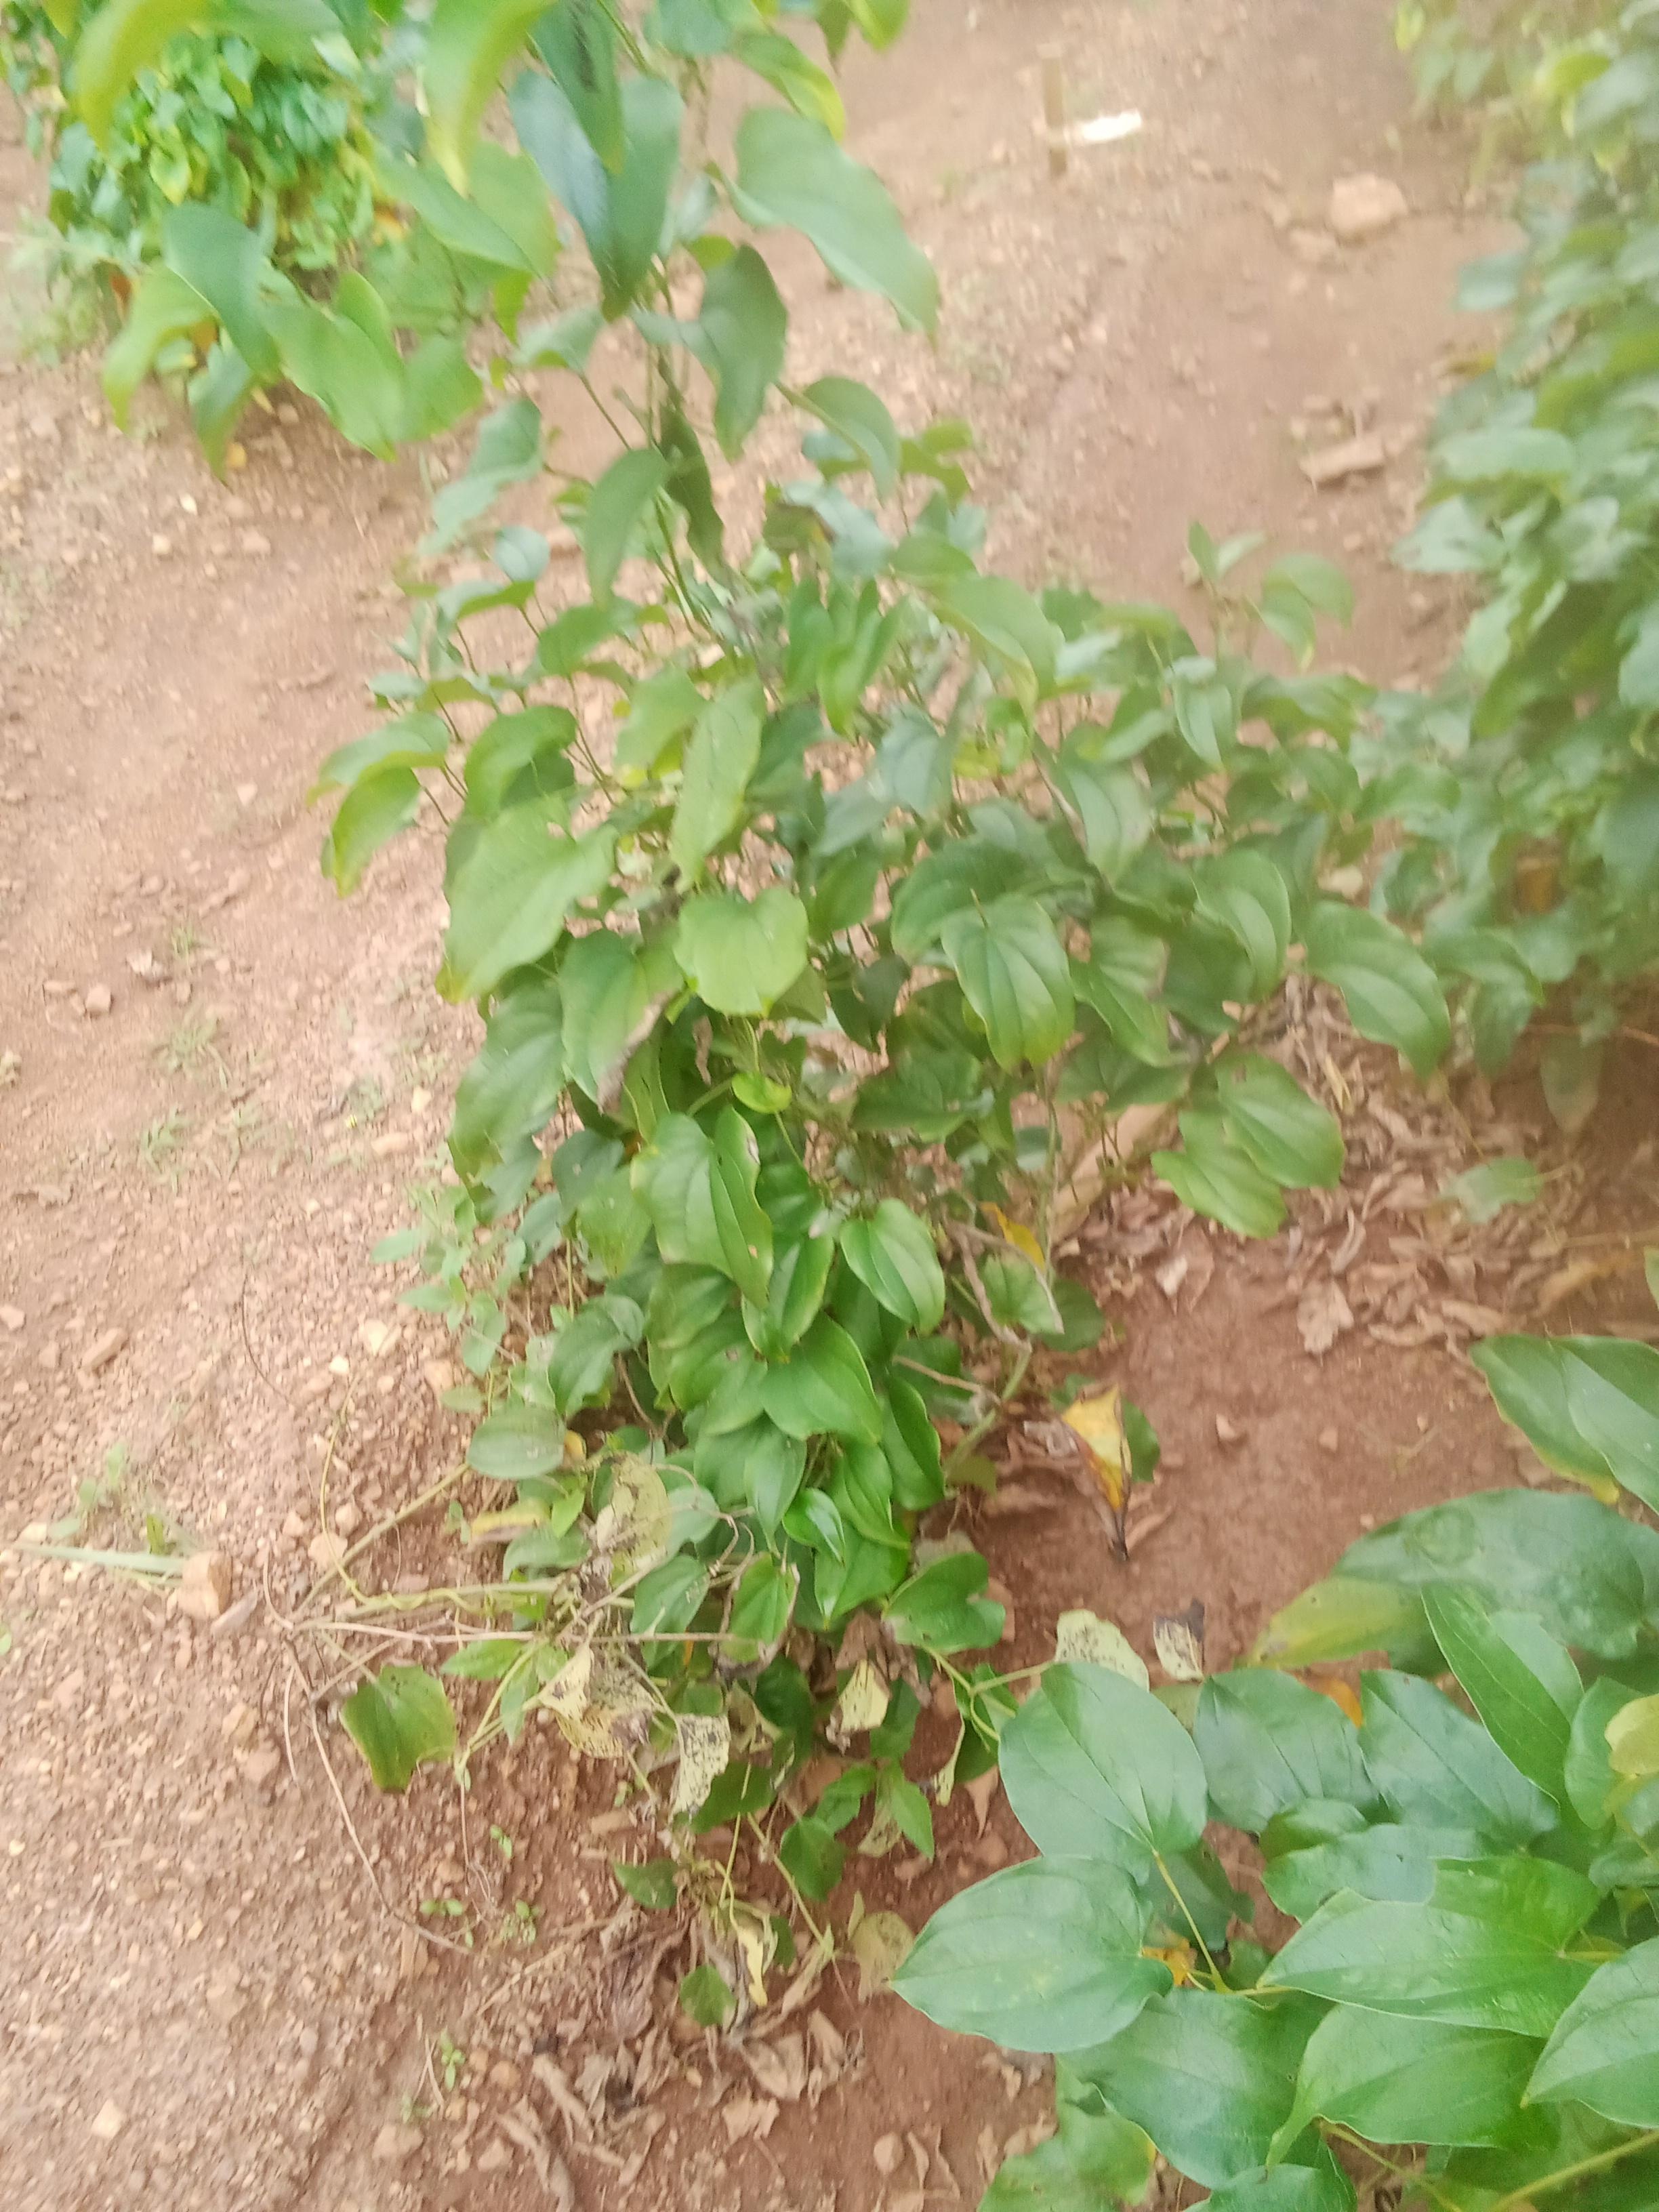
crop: yam
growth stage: vegetative
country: Nigeria
